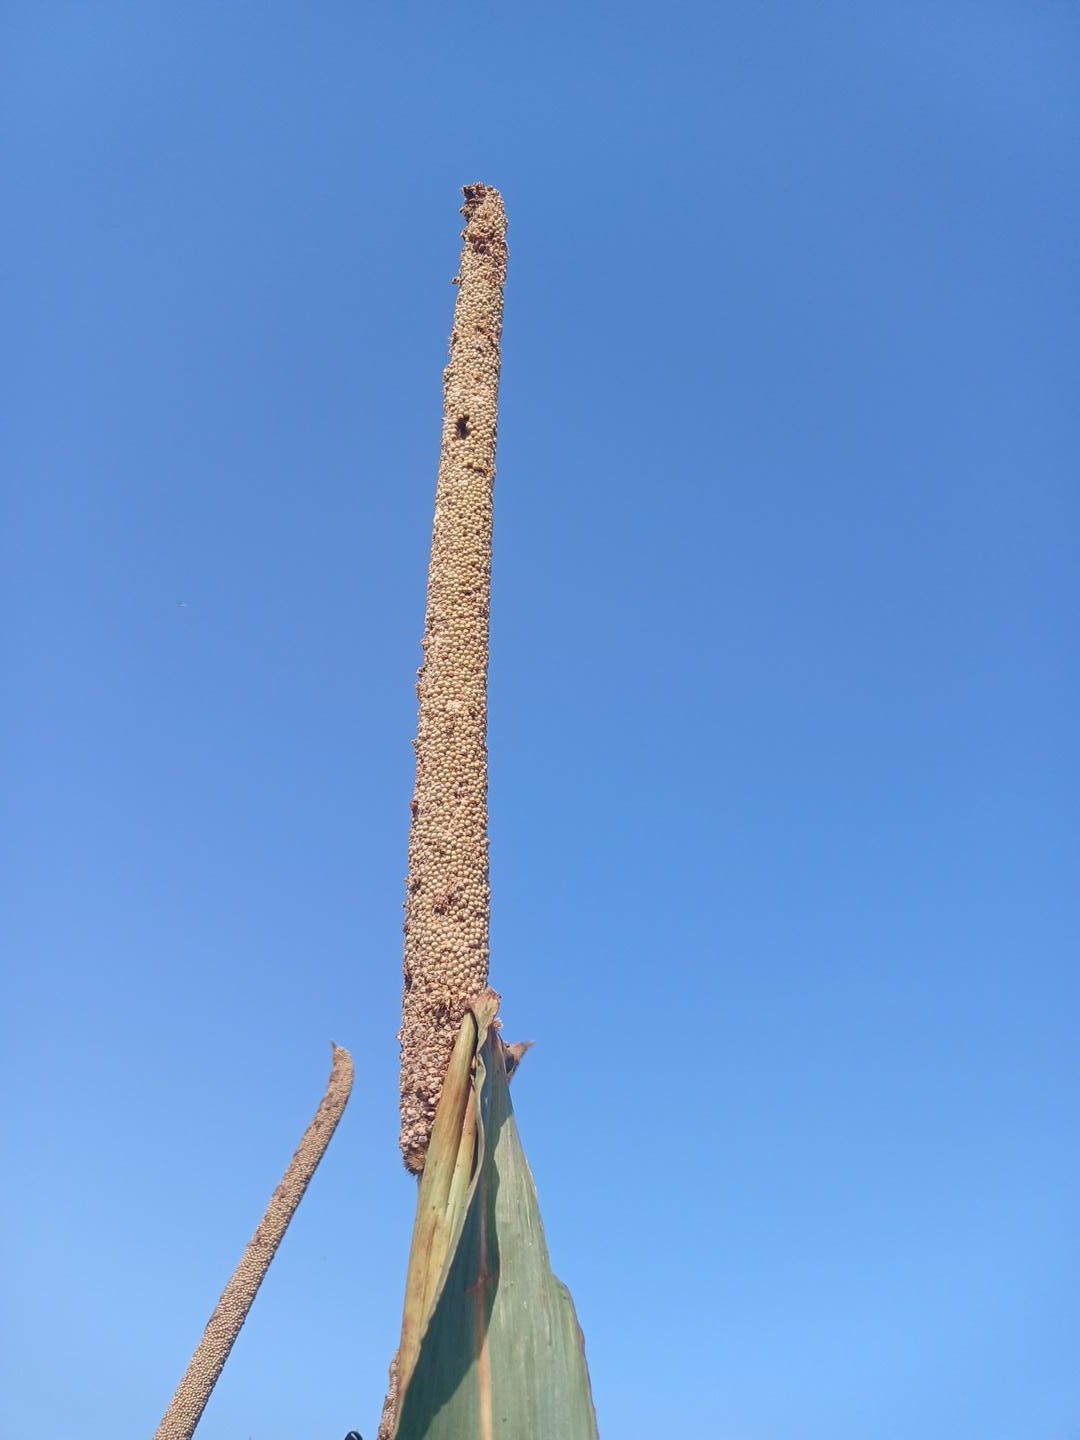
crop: pearl millet
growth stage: maturity
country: Senegal
